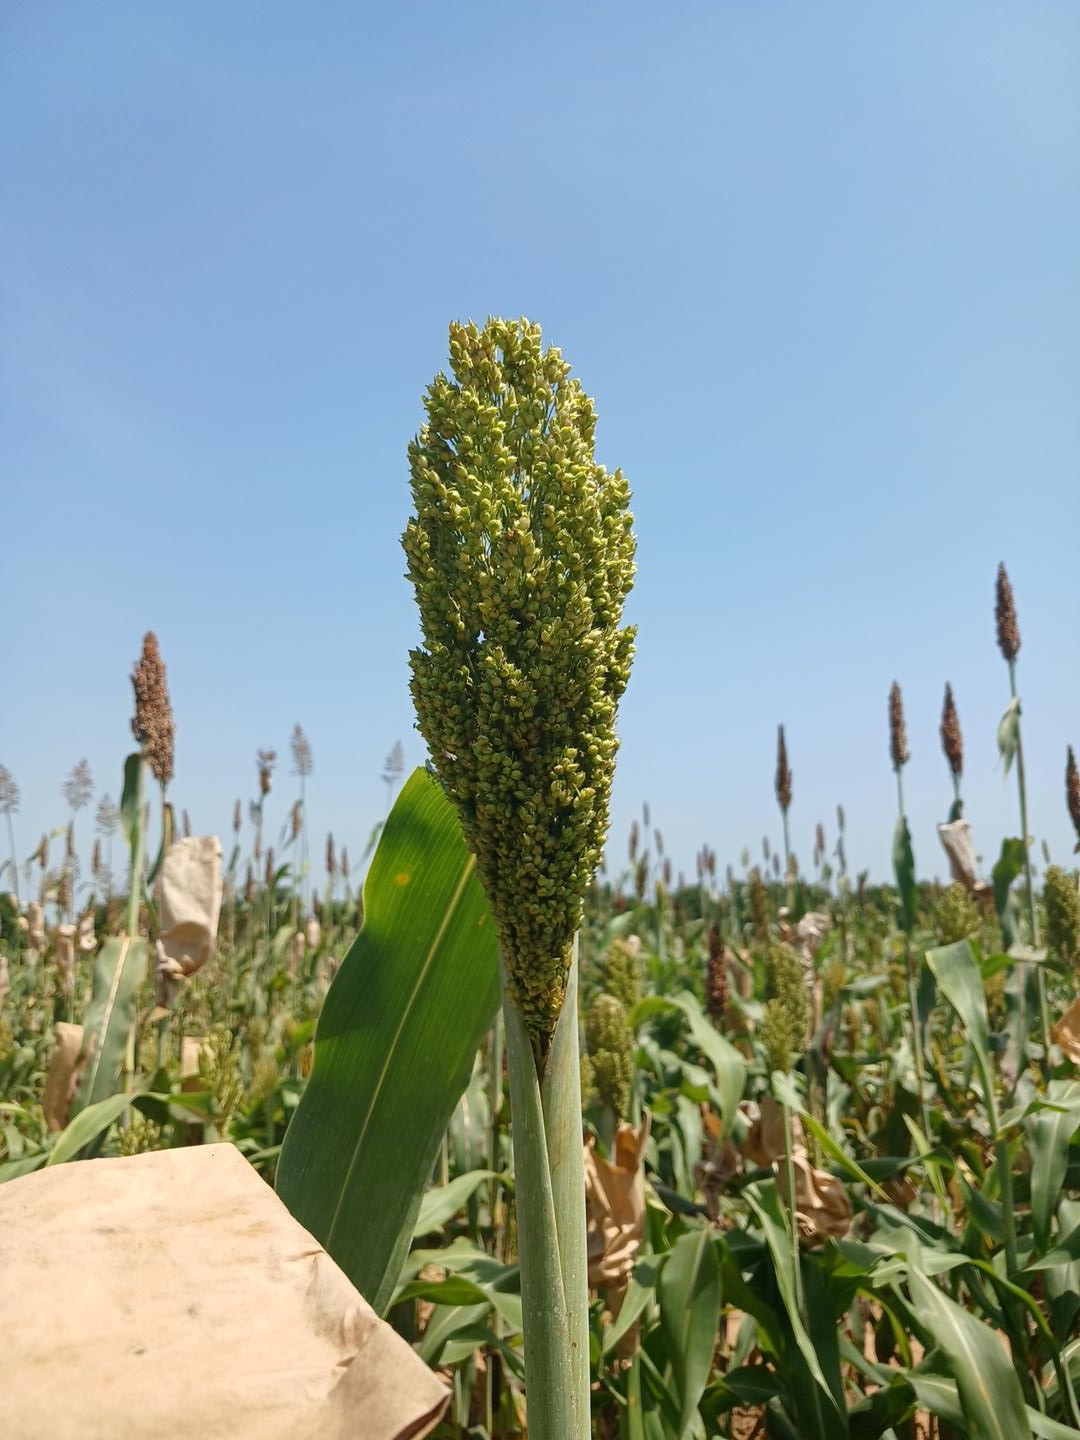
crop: sorghum
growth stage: filling grain
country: Senegal
